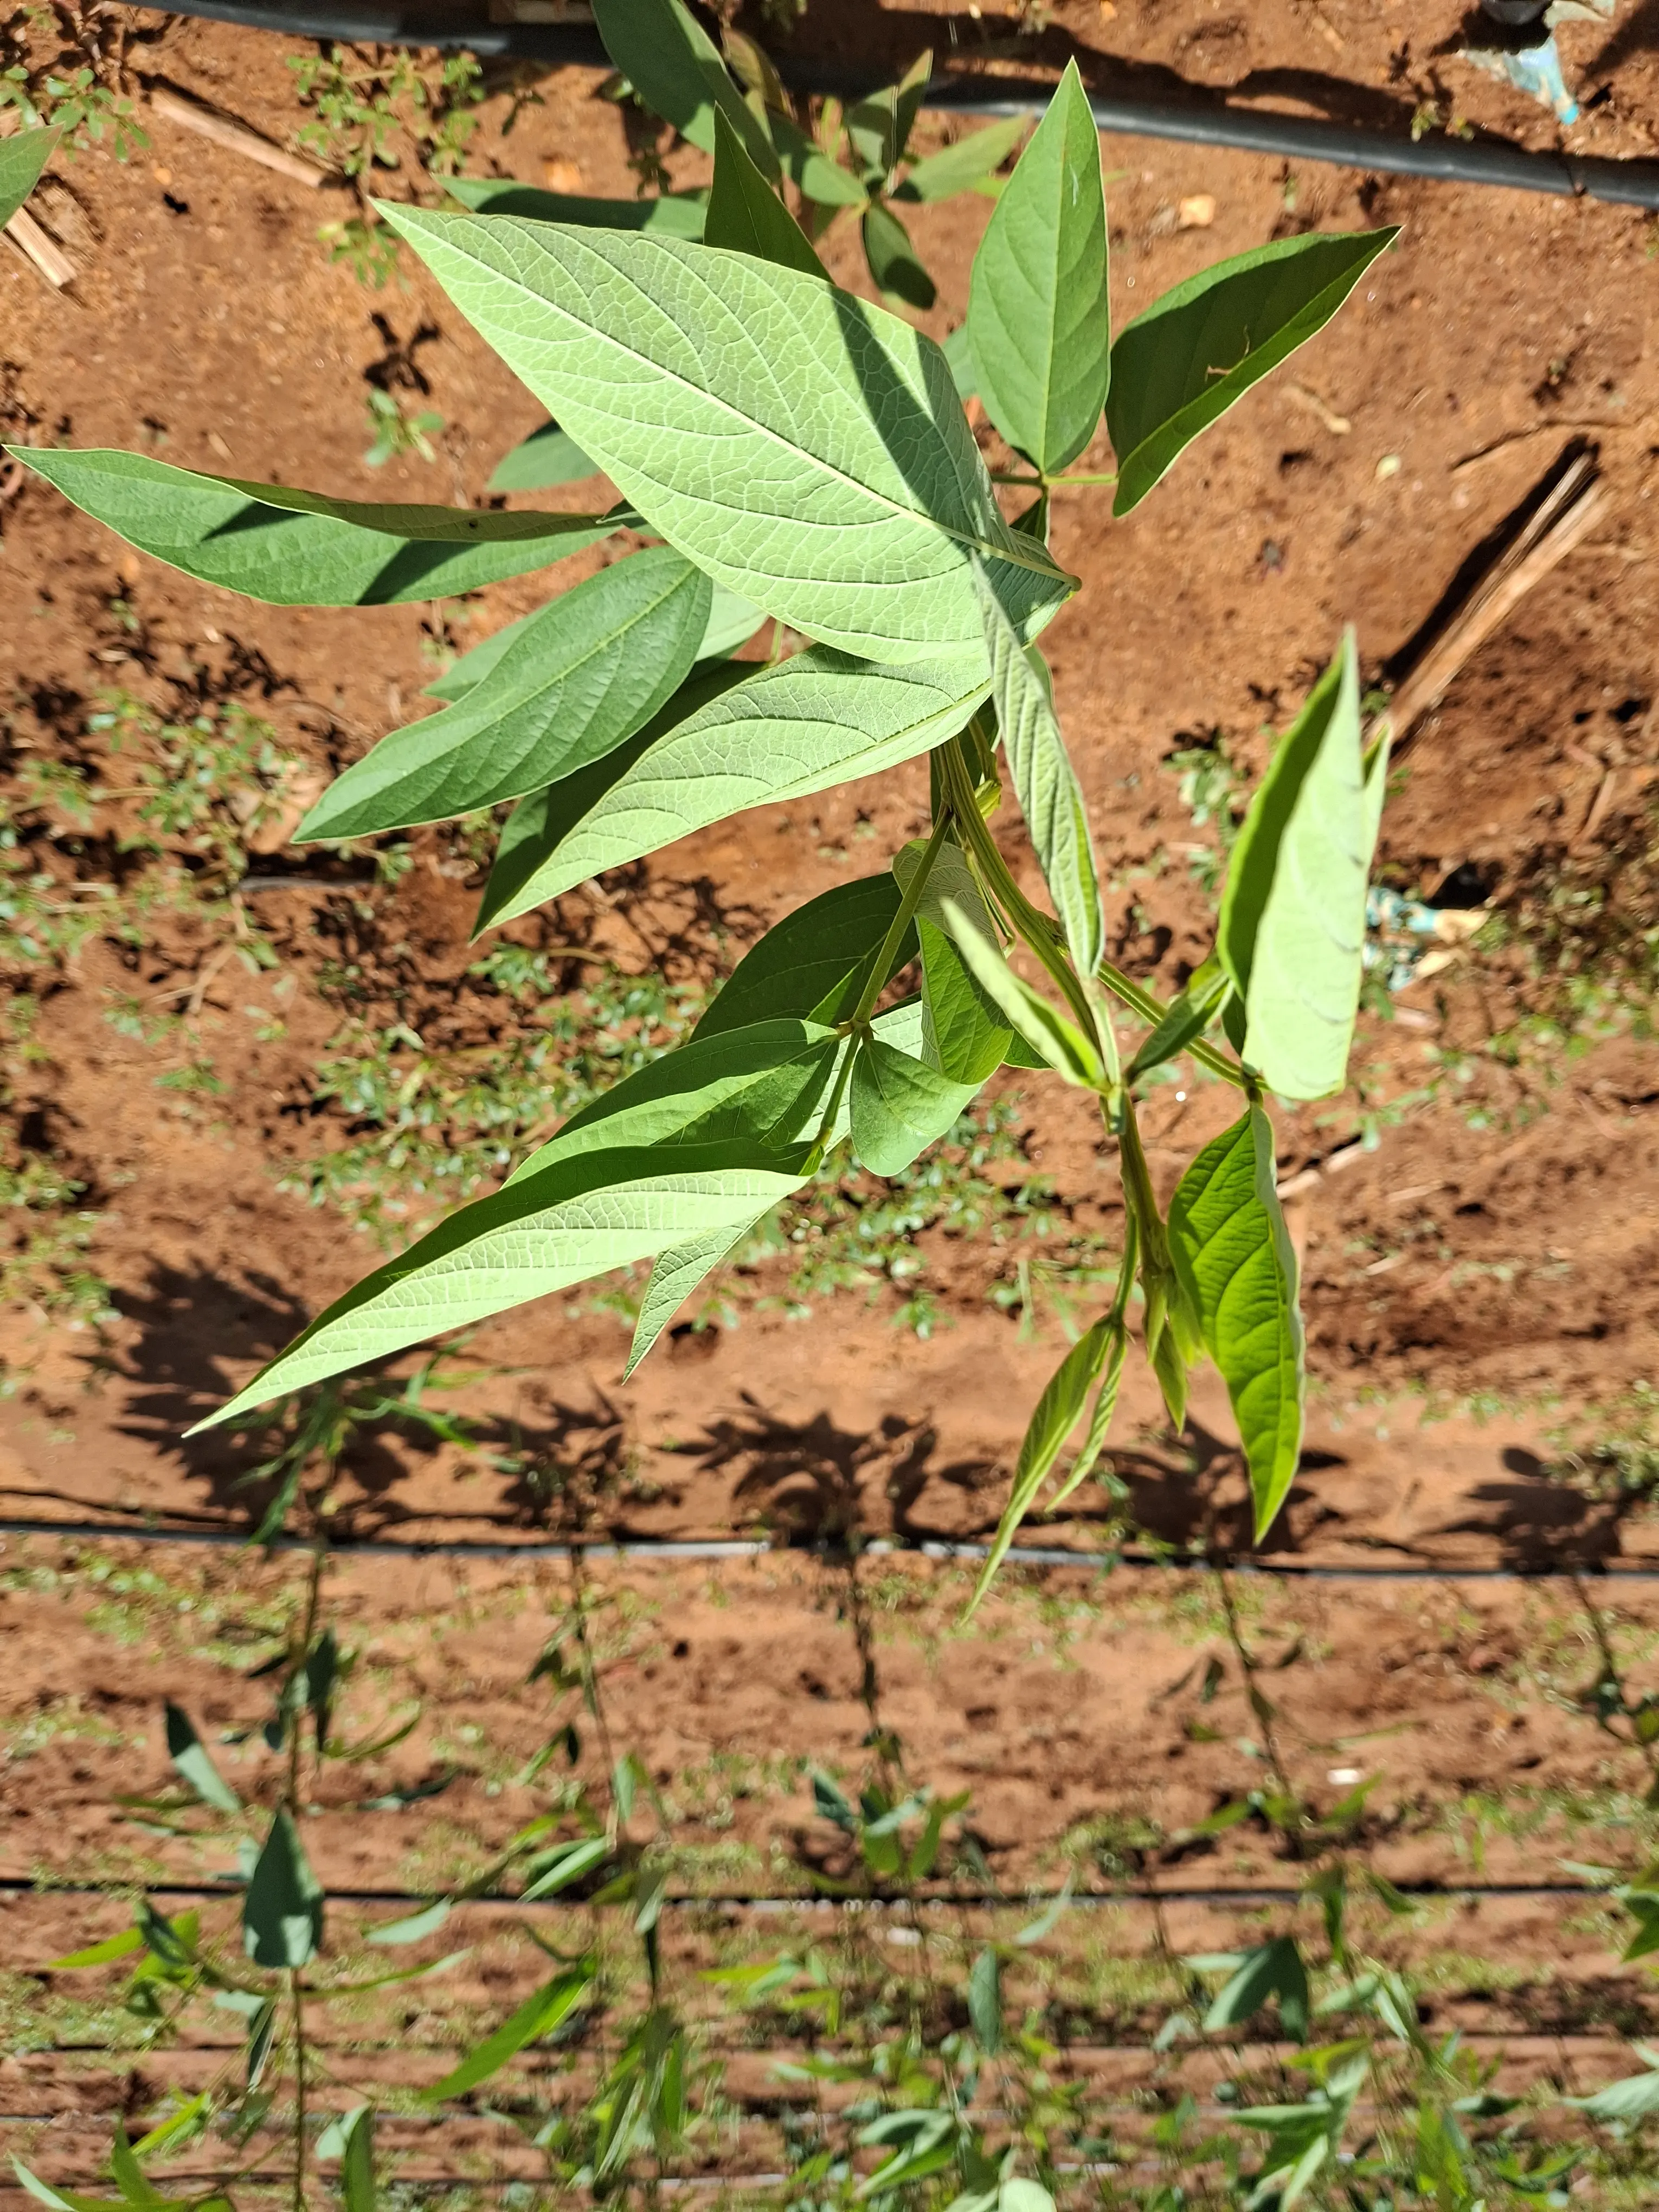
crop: pigeonpea
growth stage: vegetative
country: Kenya
